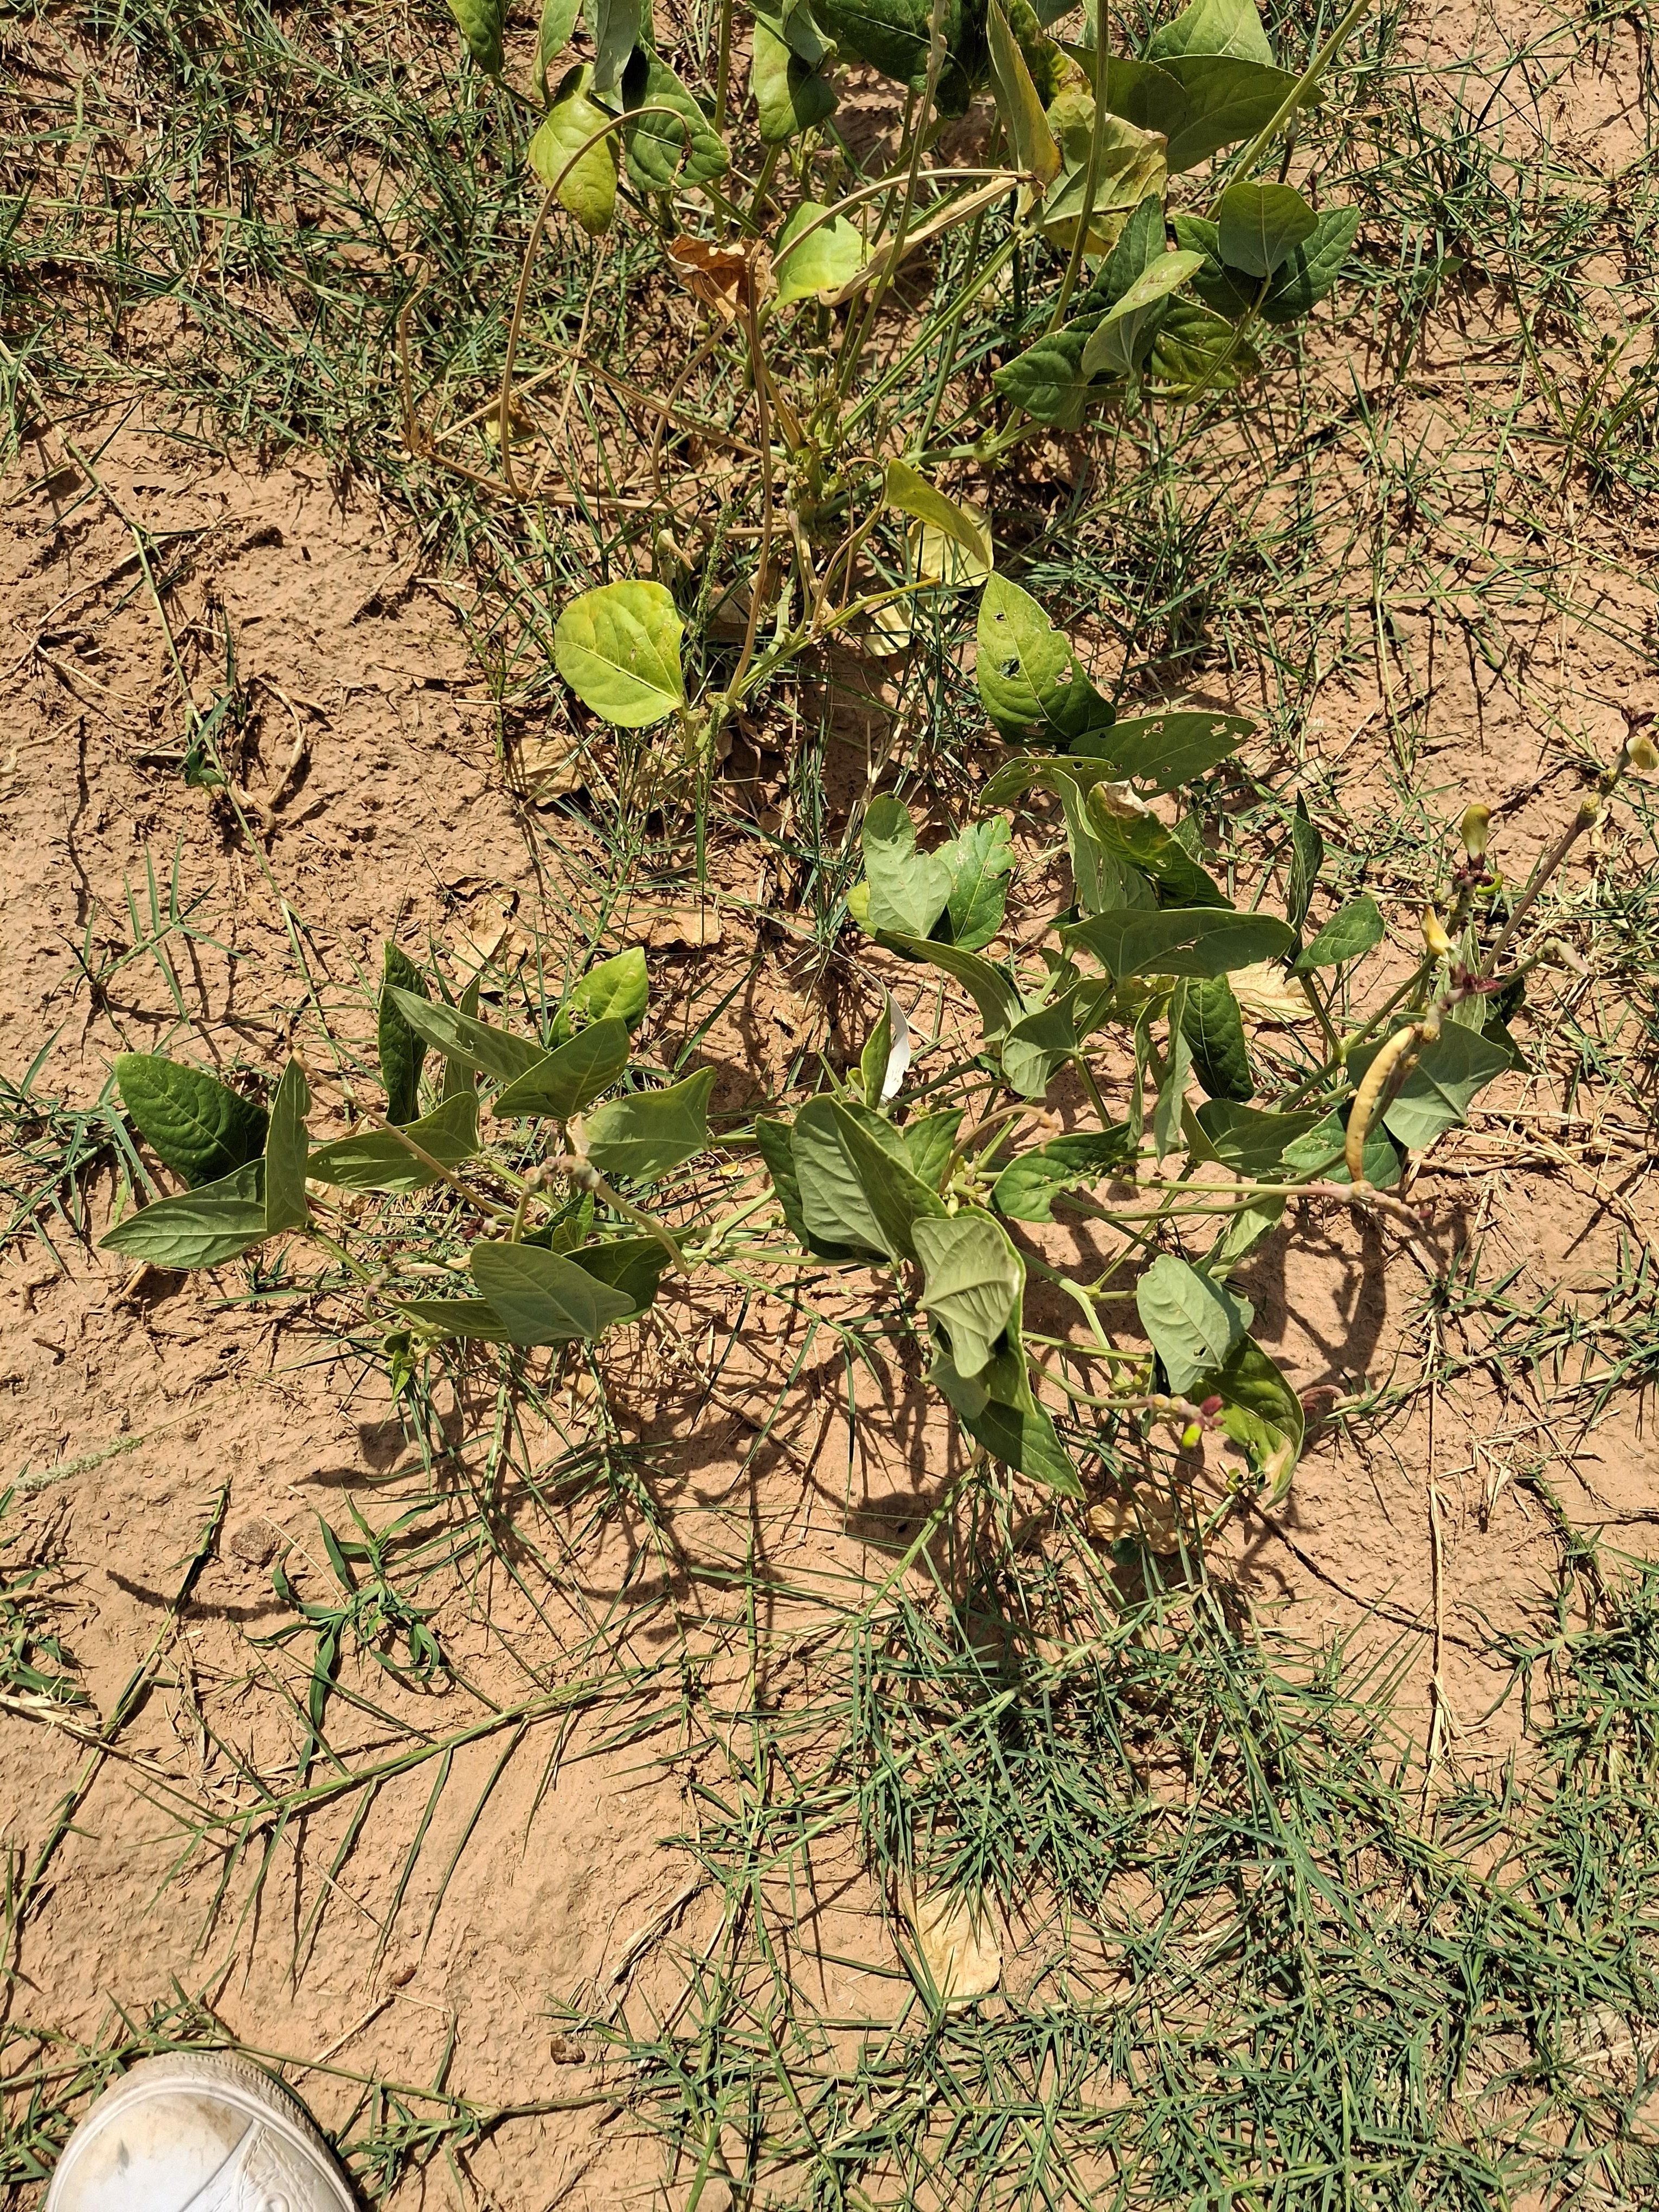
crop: cowpea
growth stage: harvest maturity
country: Nigeria
